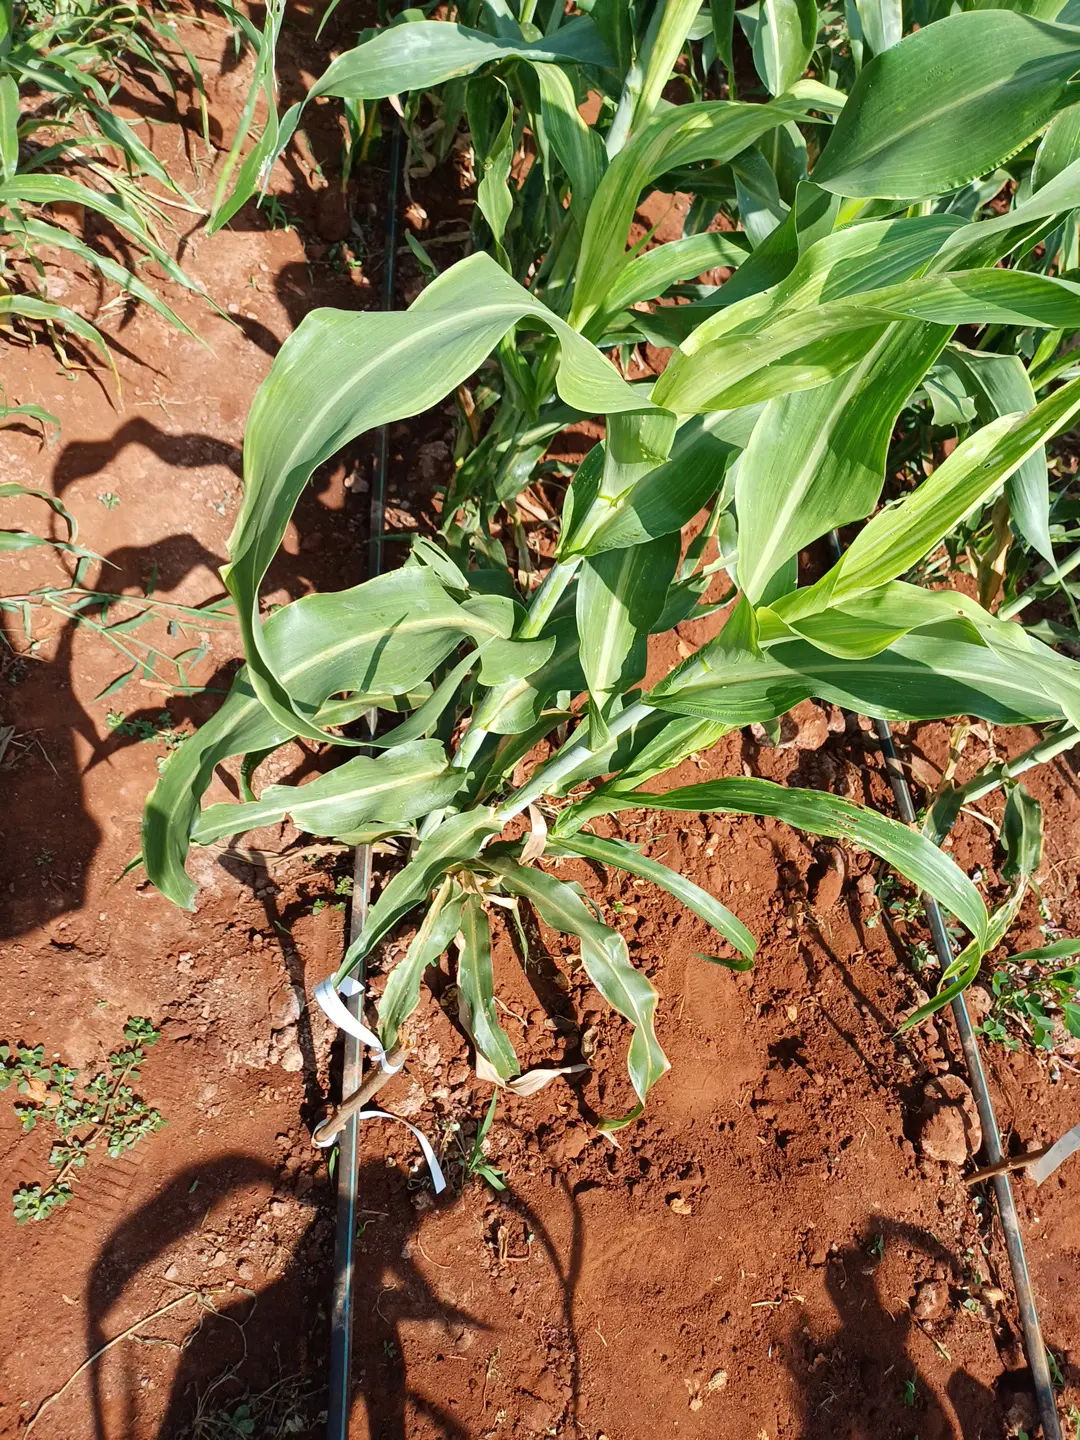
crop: sorghum
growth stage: heading tuber
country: Kenya
